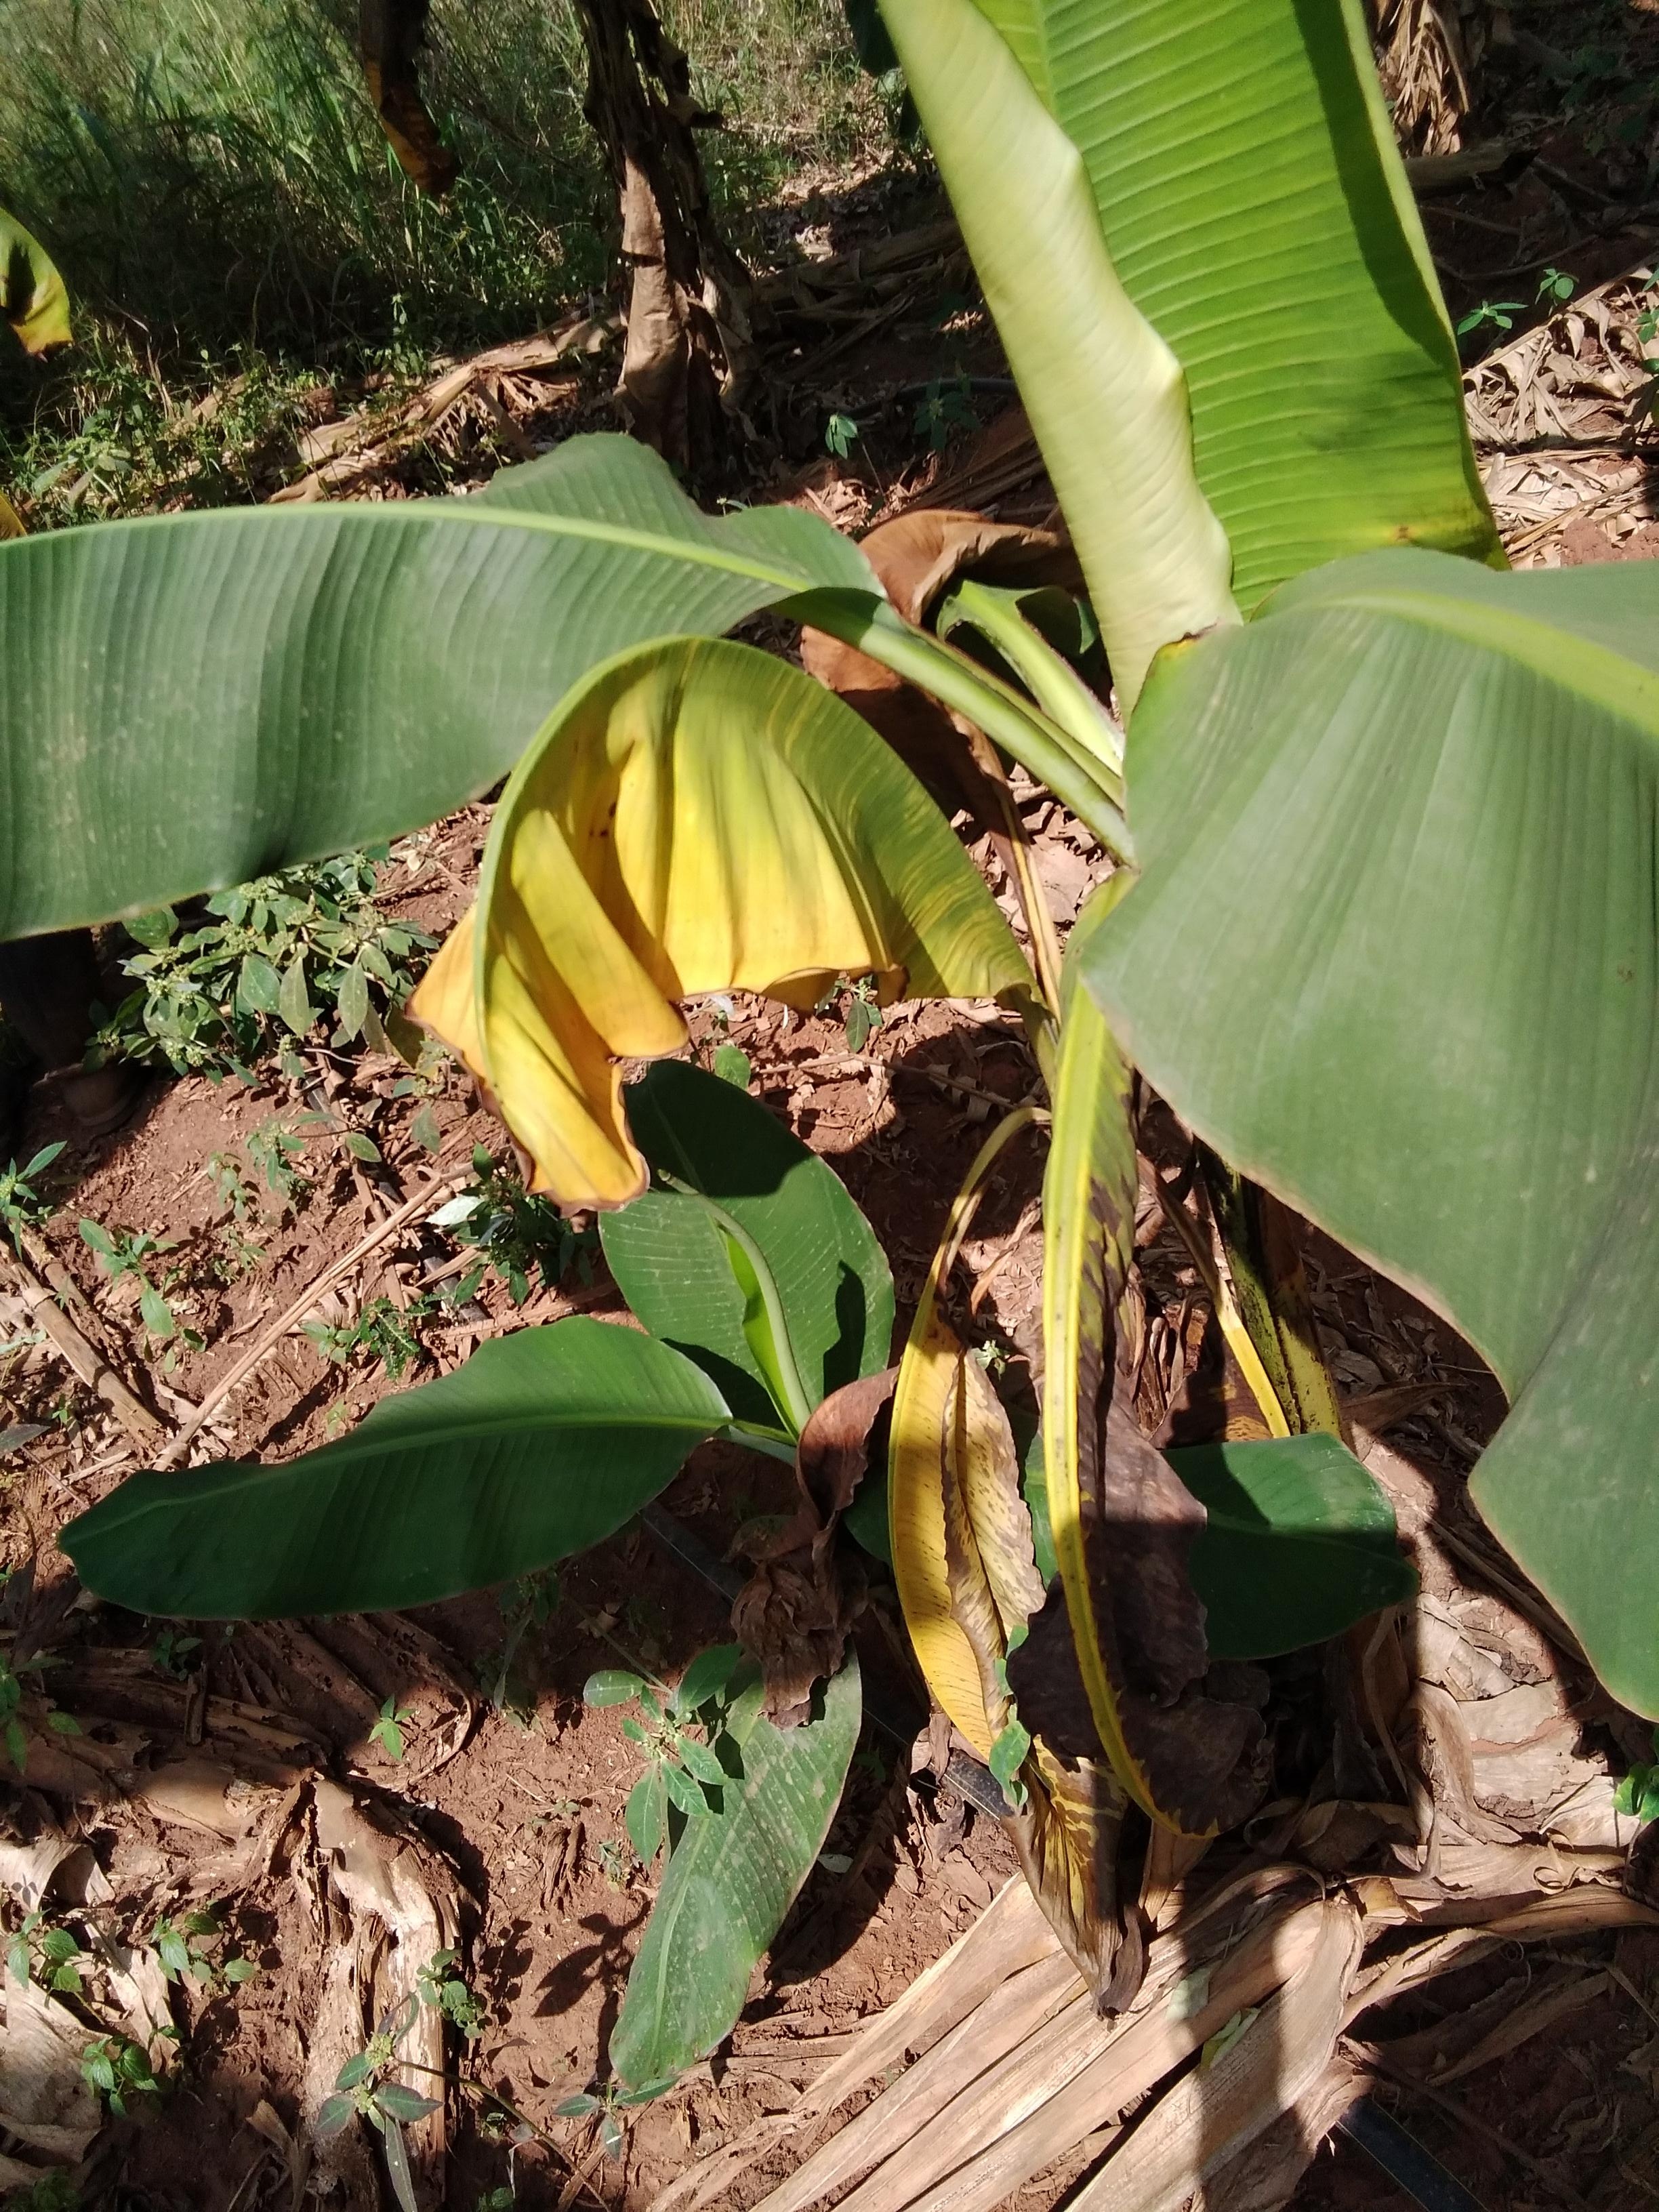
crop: banana
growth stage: vegetative
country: Uganda
